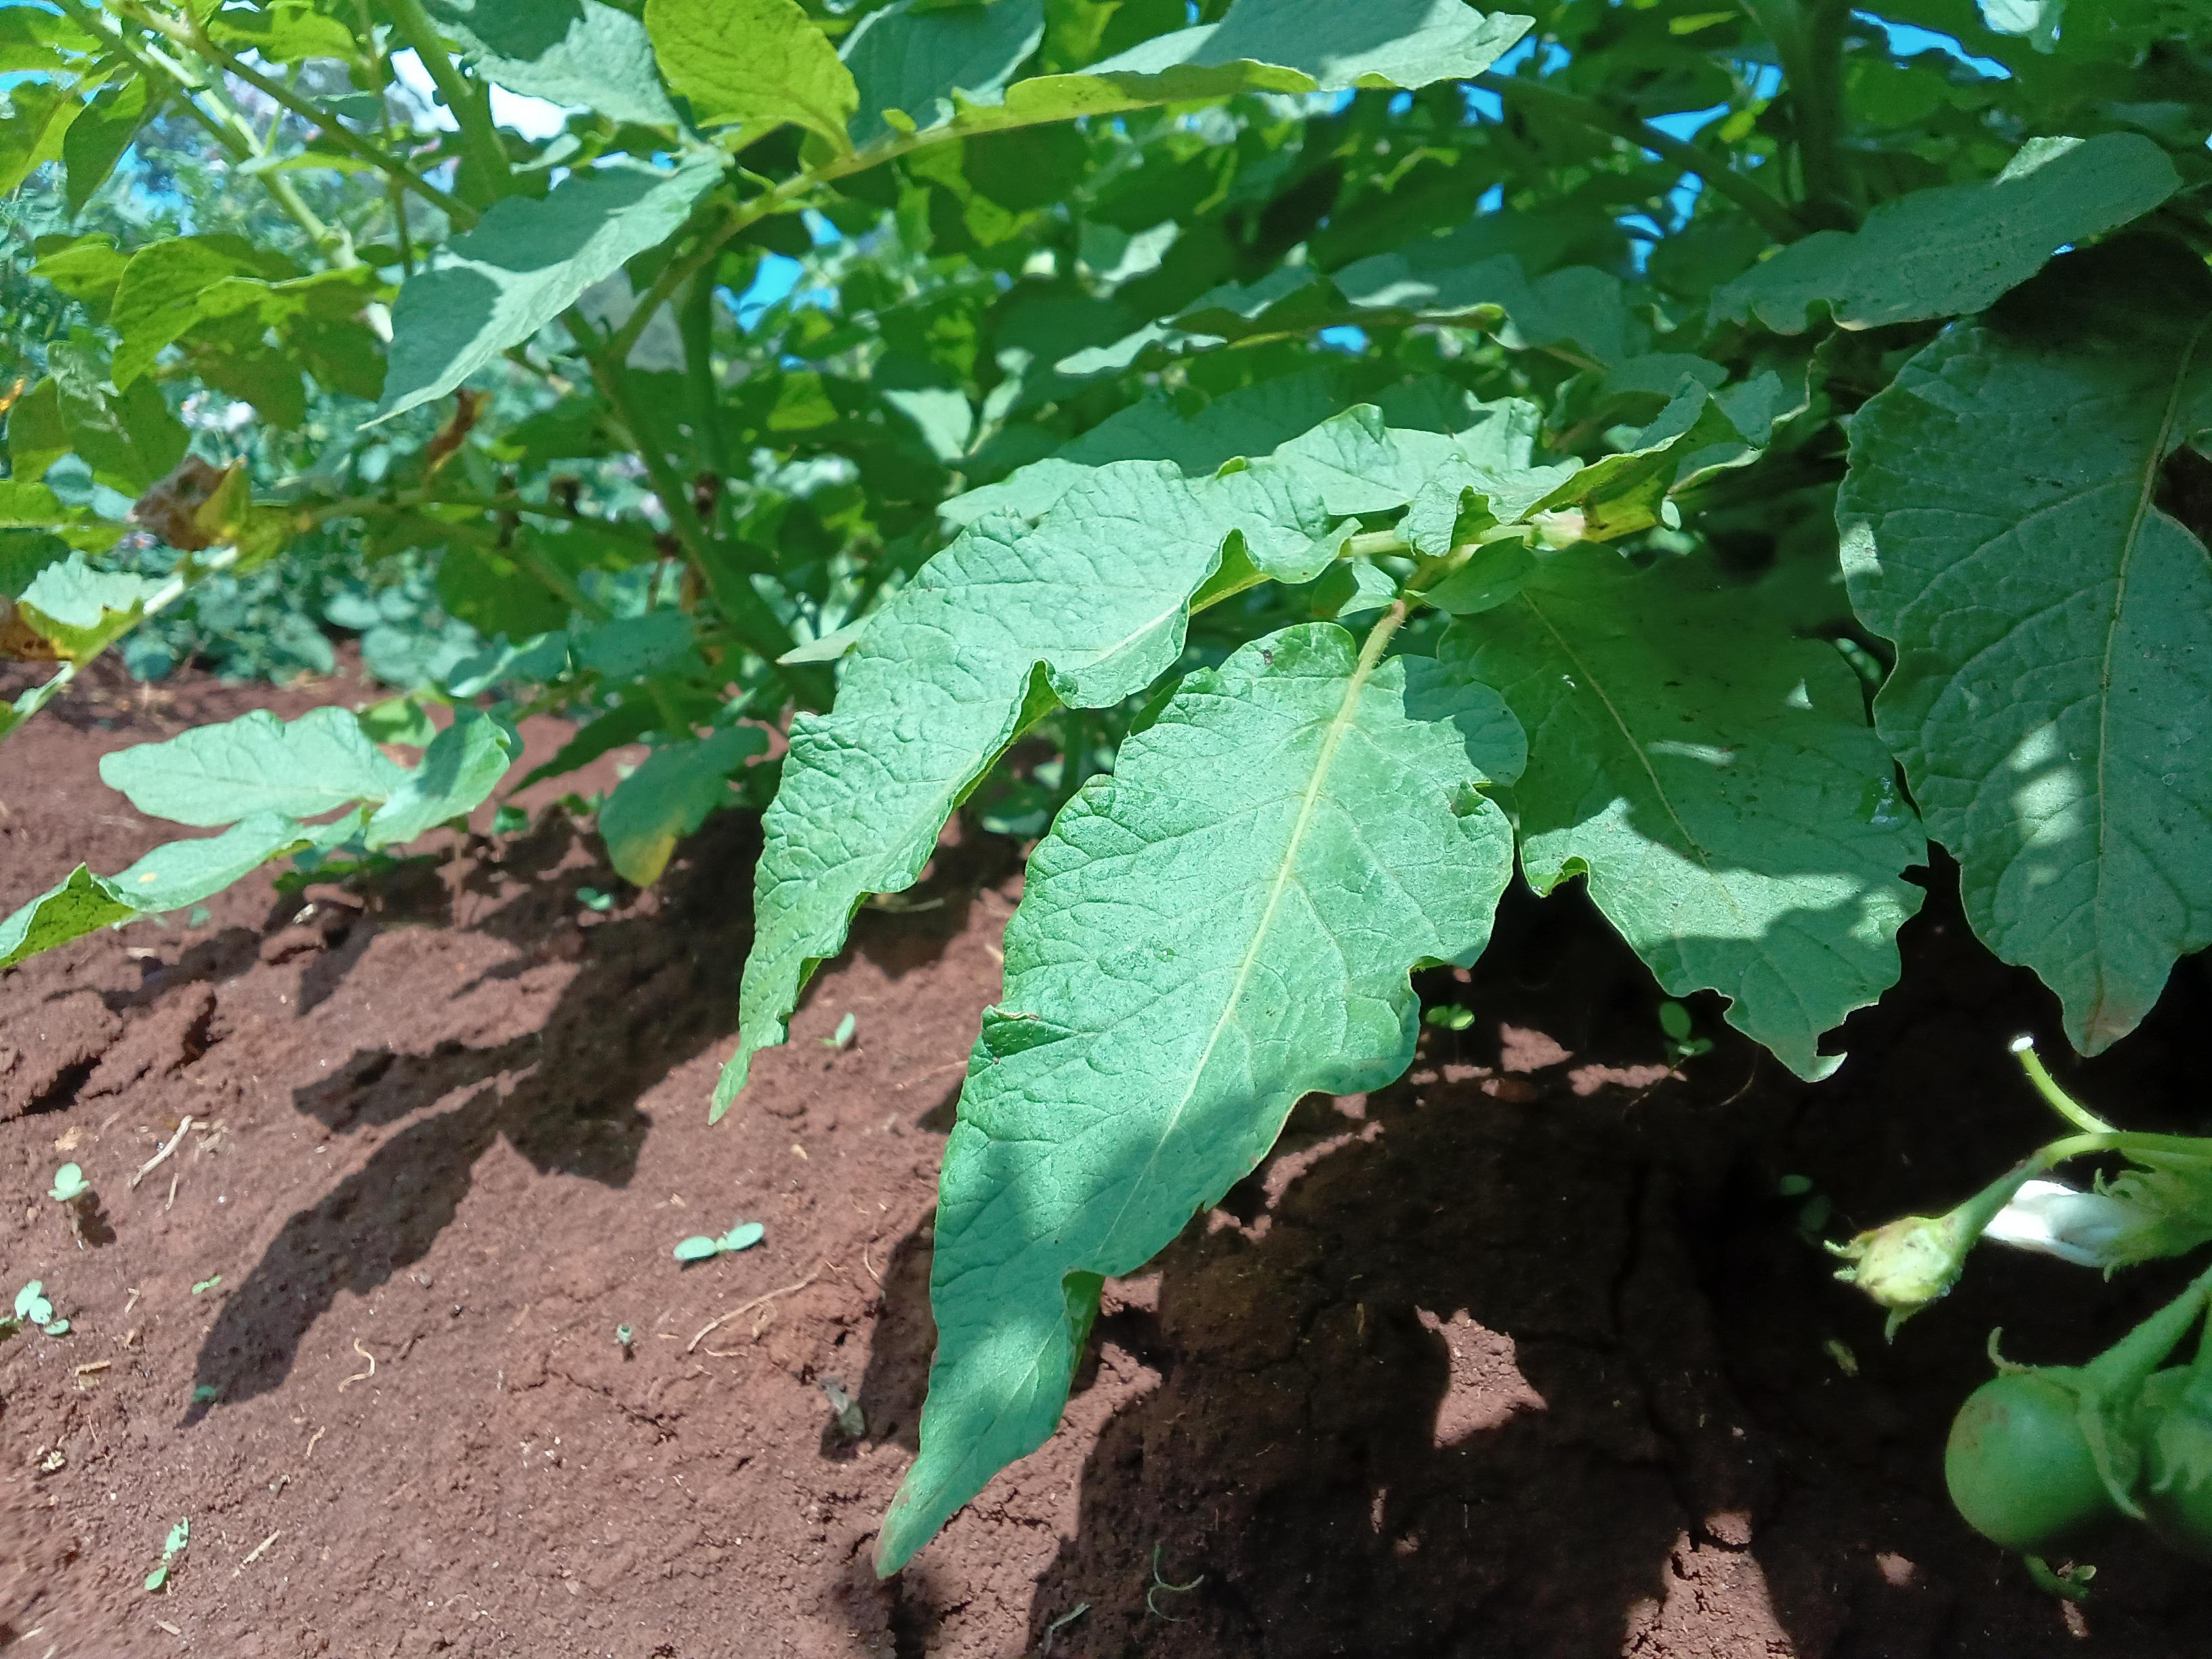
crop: potato
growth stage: flowering
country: Kenya
